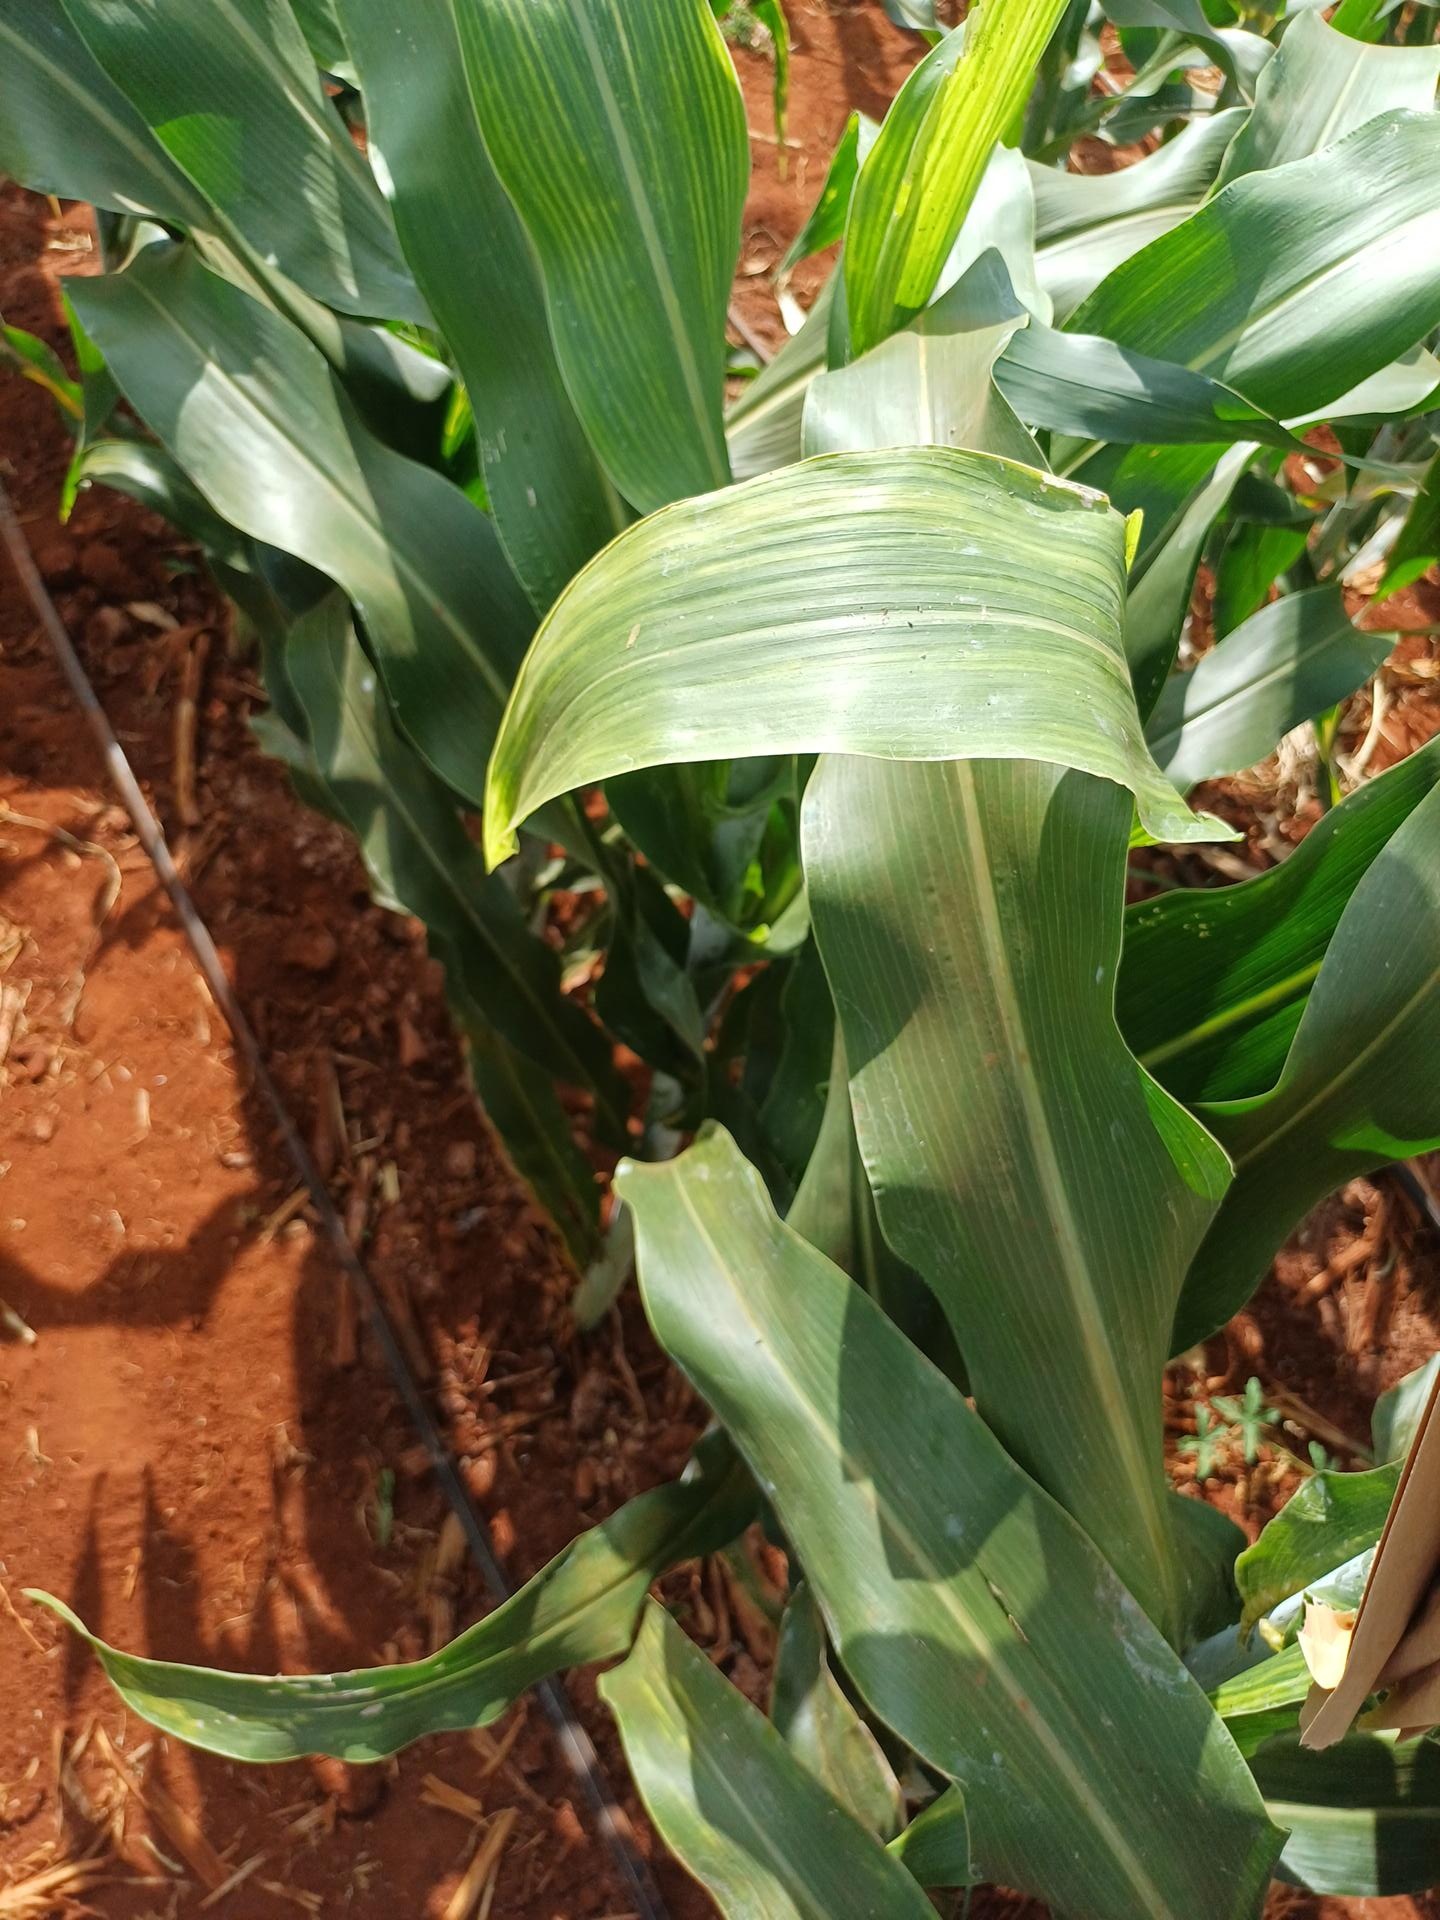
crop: sorghum
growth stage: heading tuber
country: Kenya
